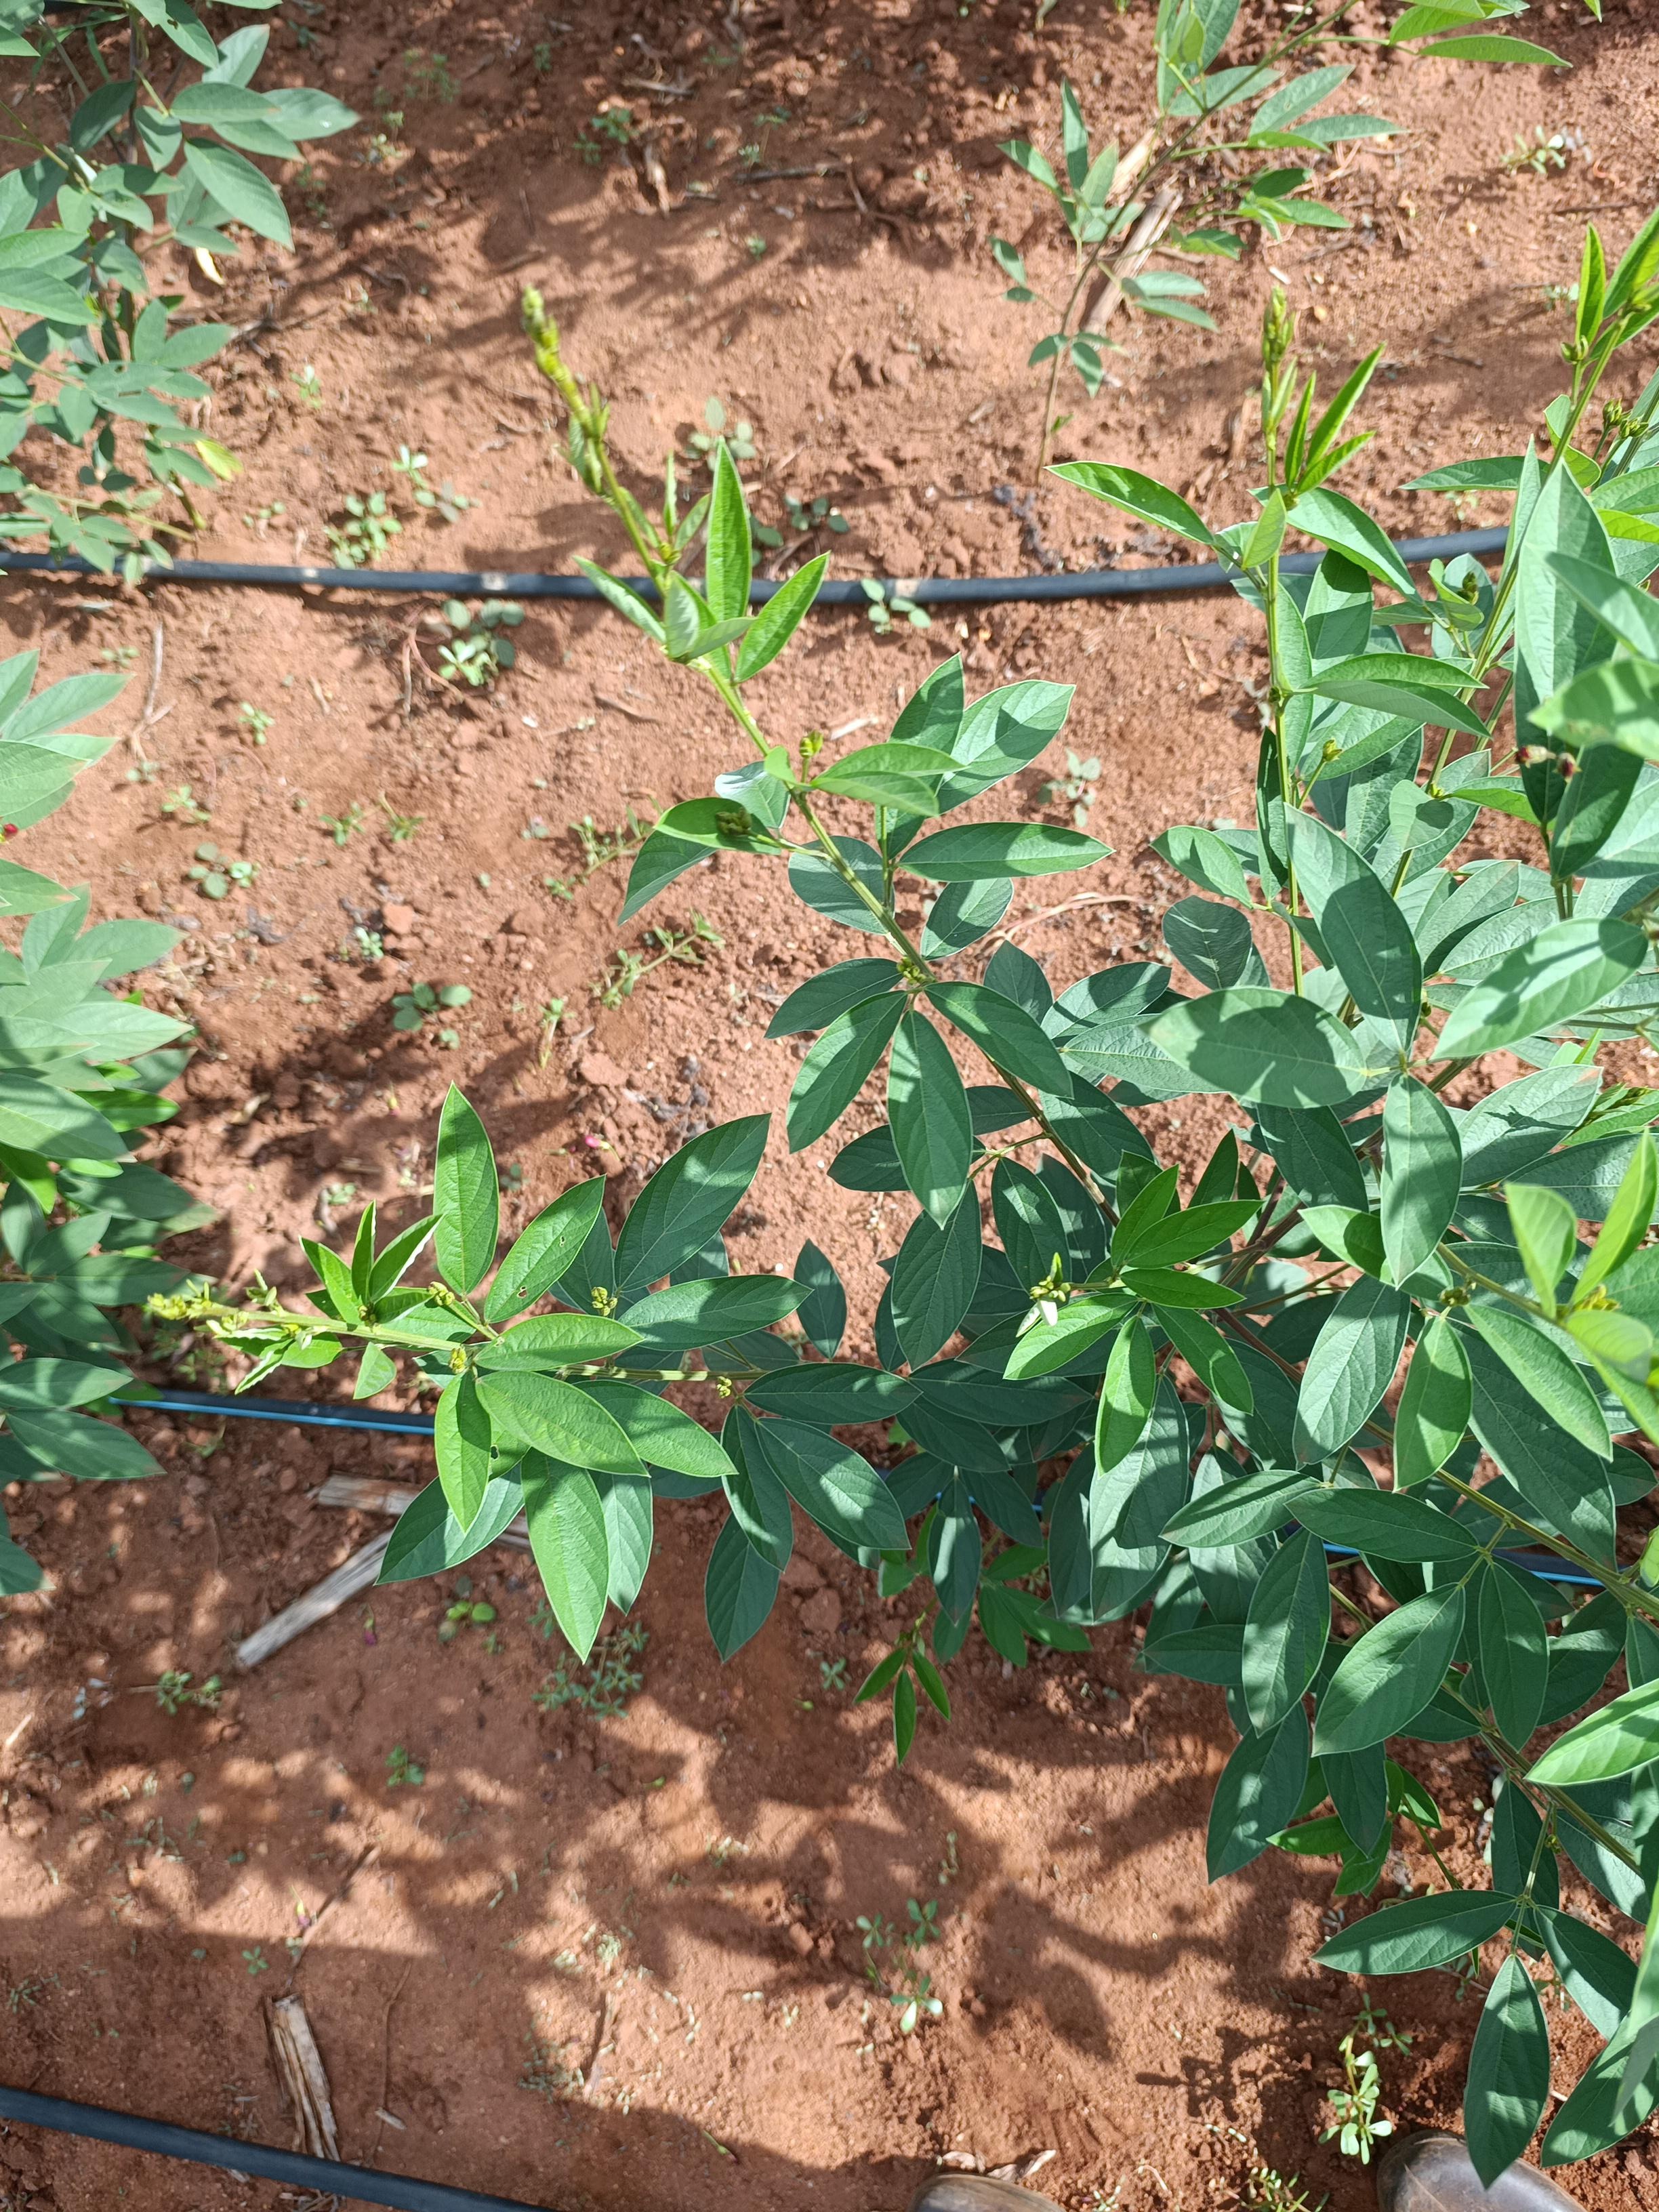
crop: pigeonpea
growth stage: flowering
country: Kenya
